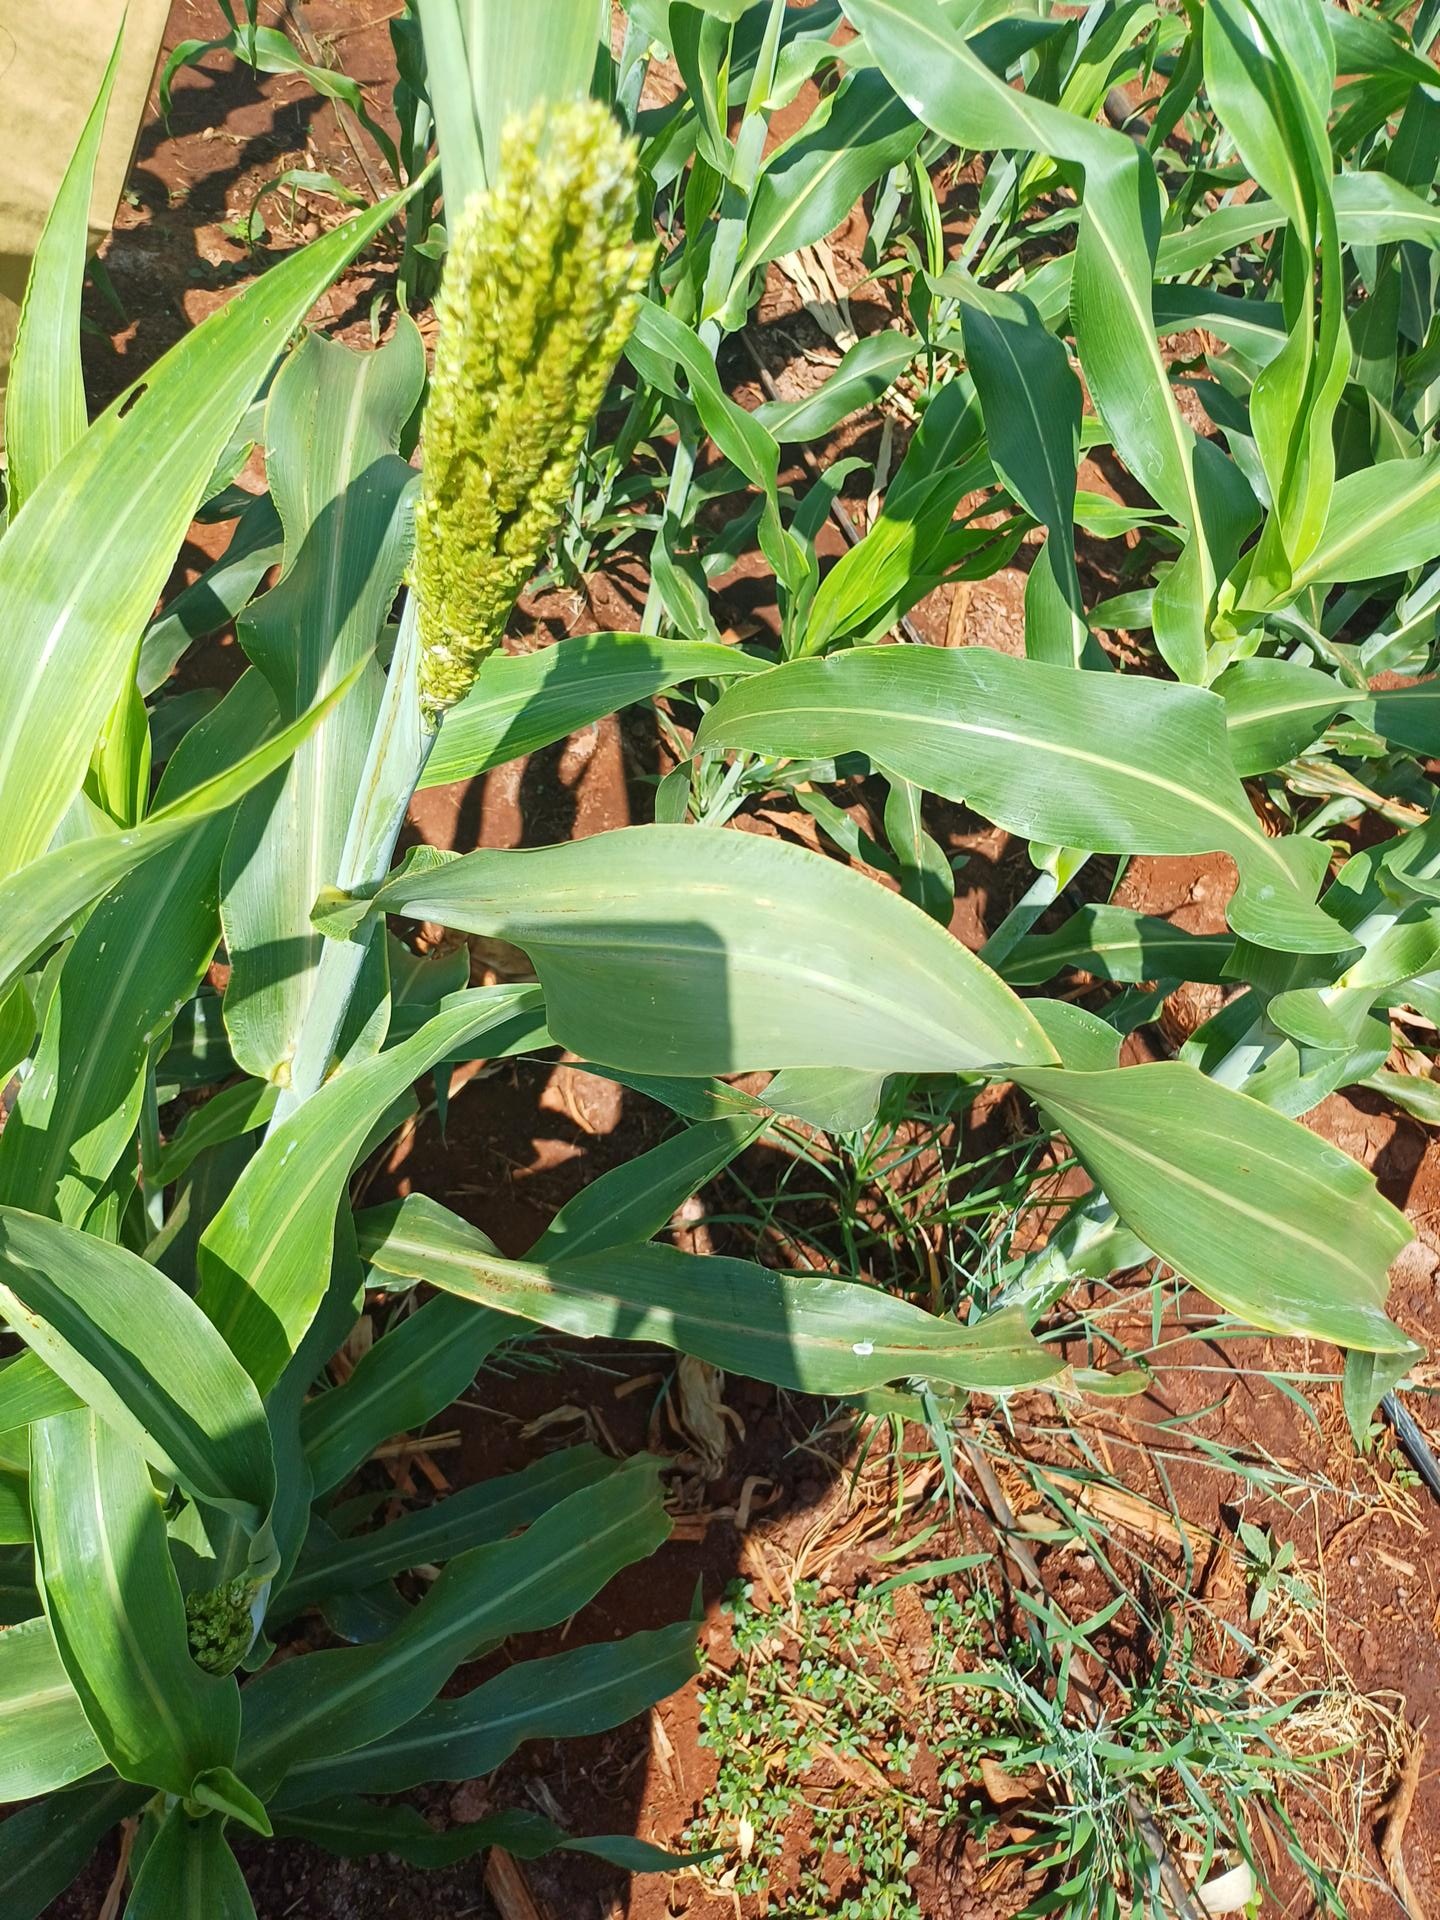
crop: sorghum
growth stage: heading tuber
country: Kenya
